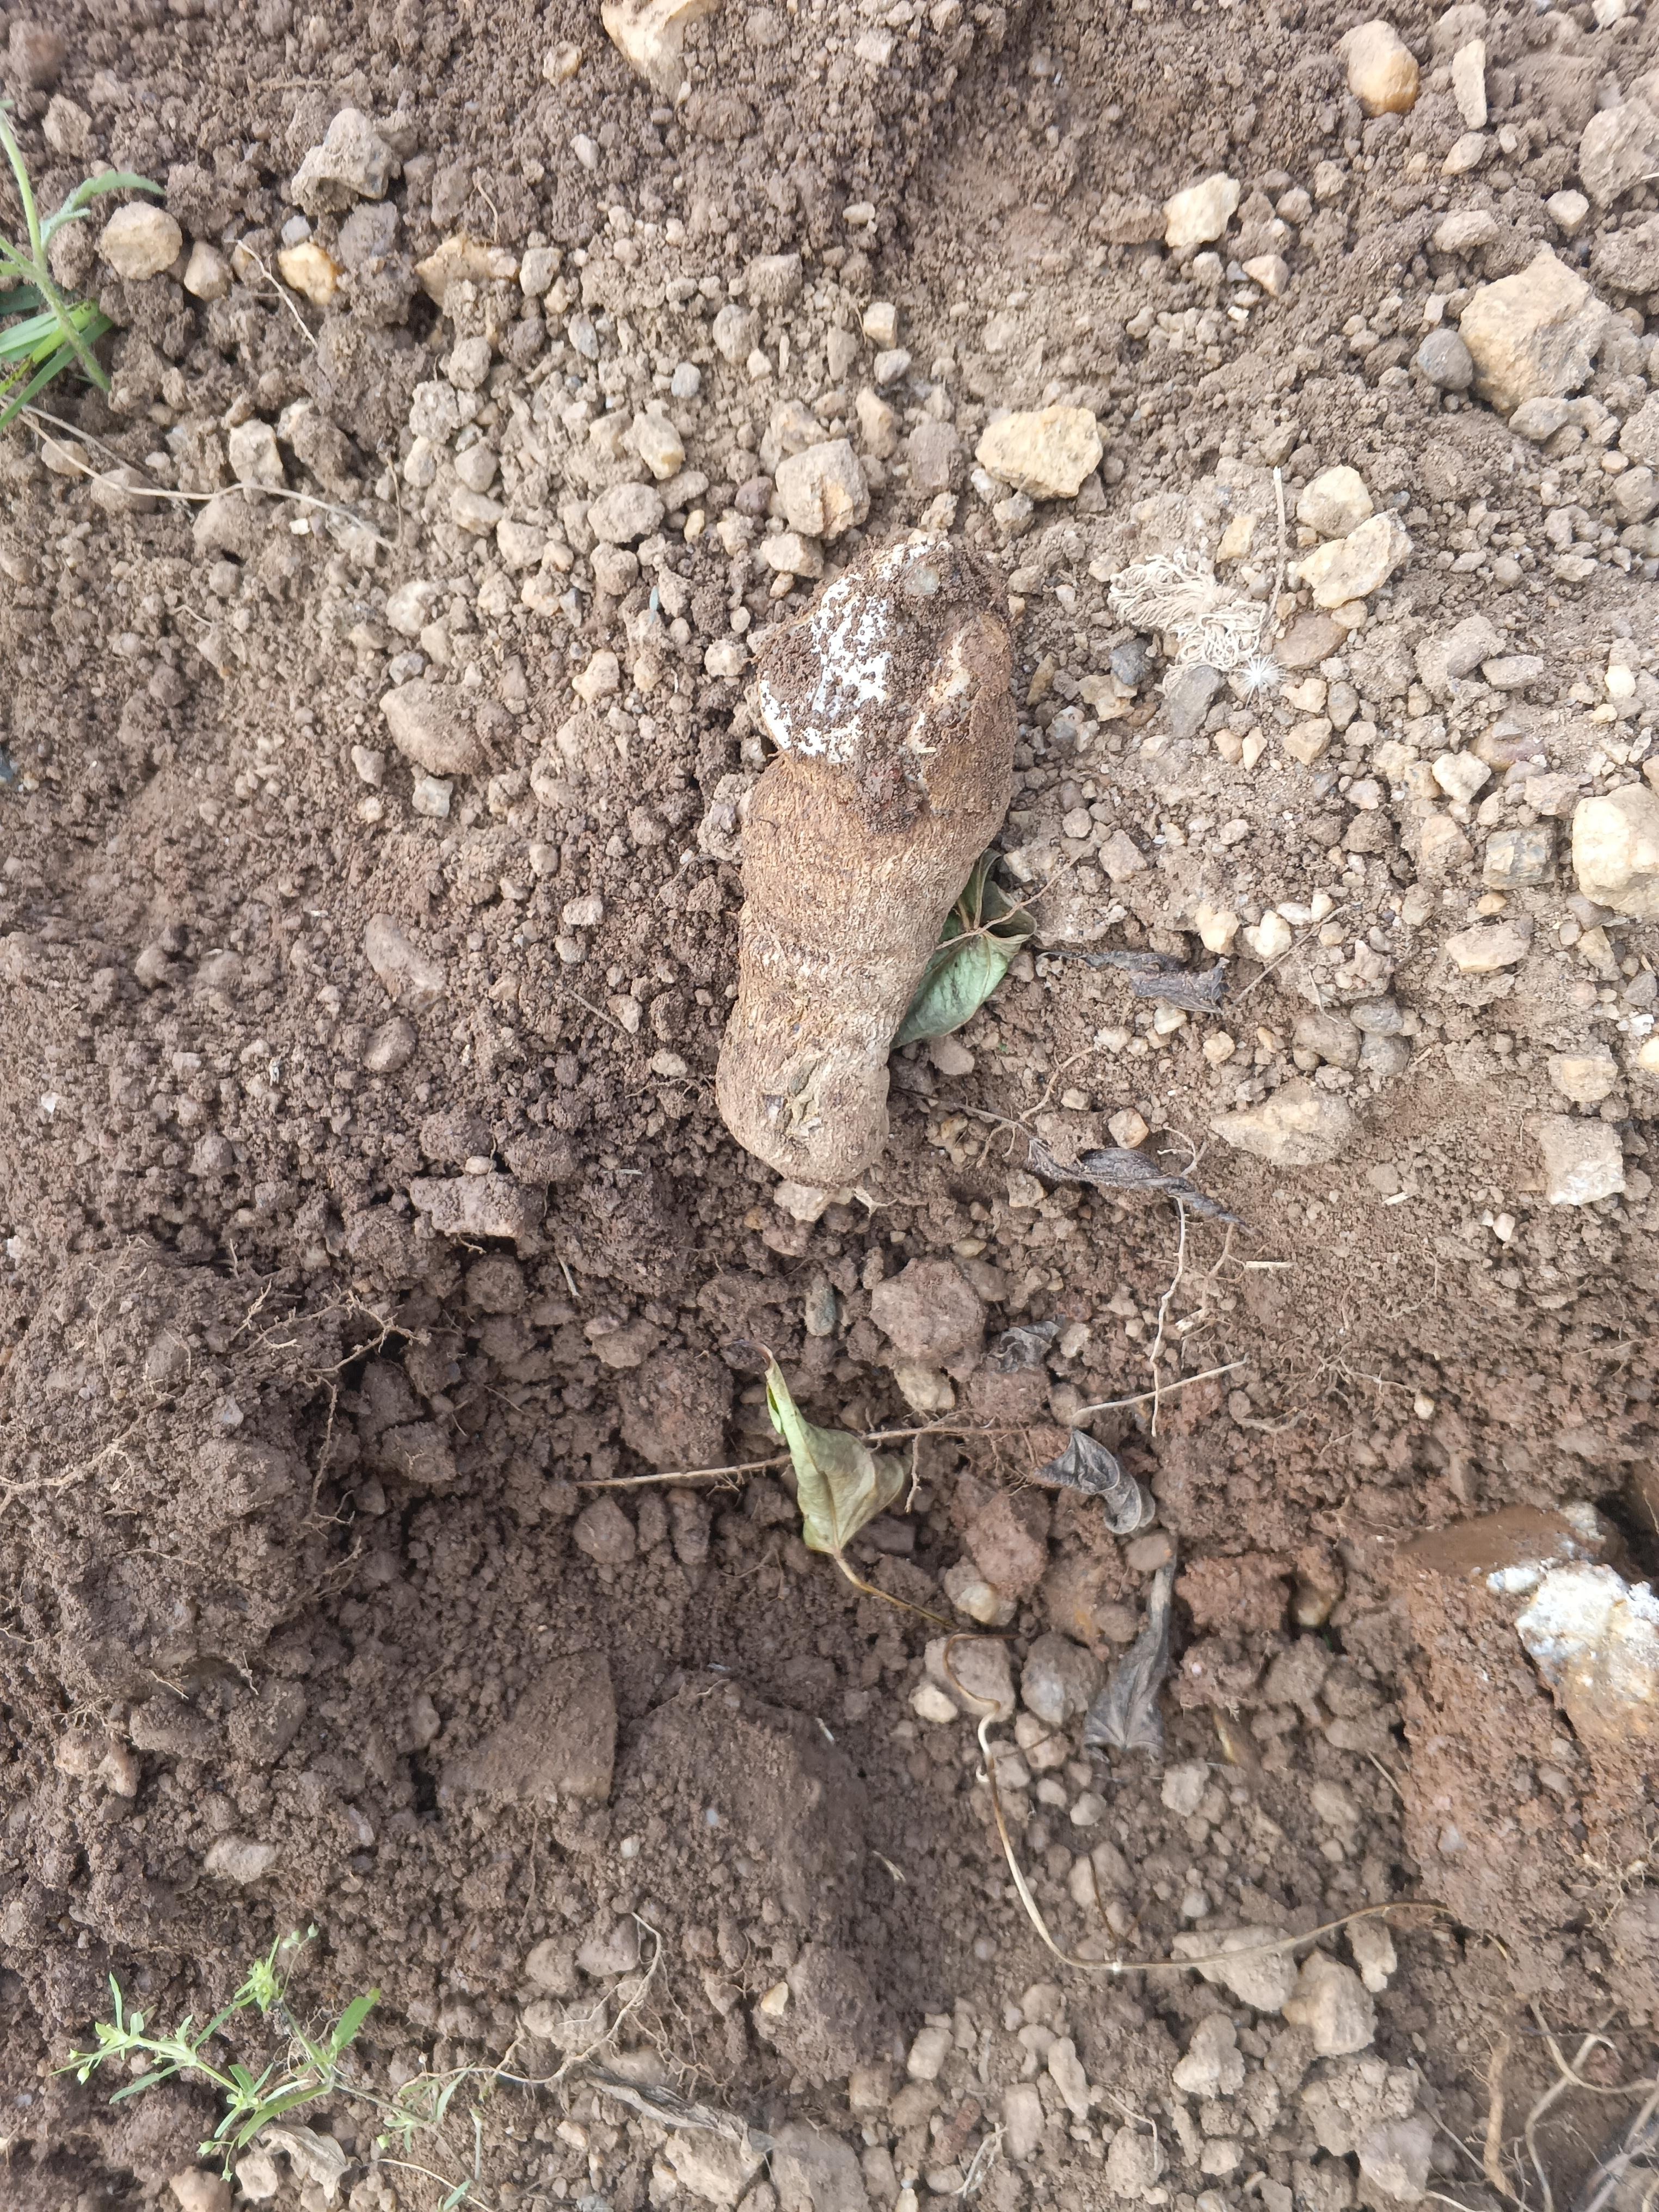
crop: yam
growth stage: harvest
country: Nigeria
